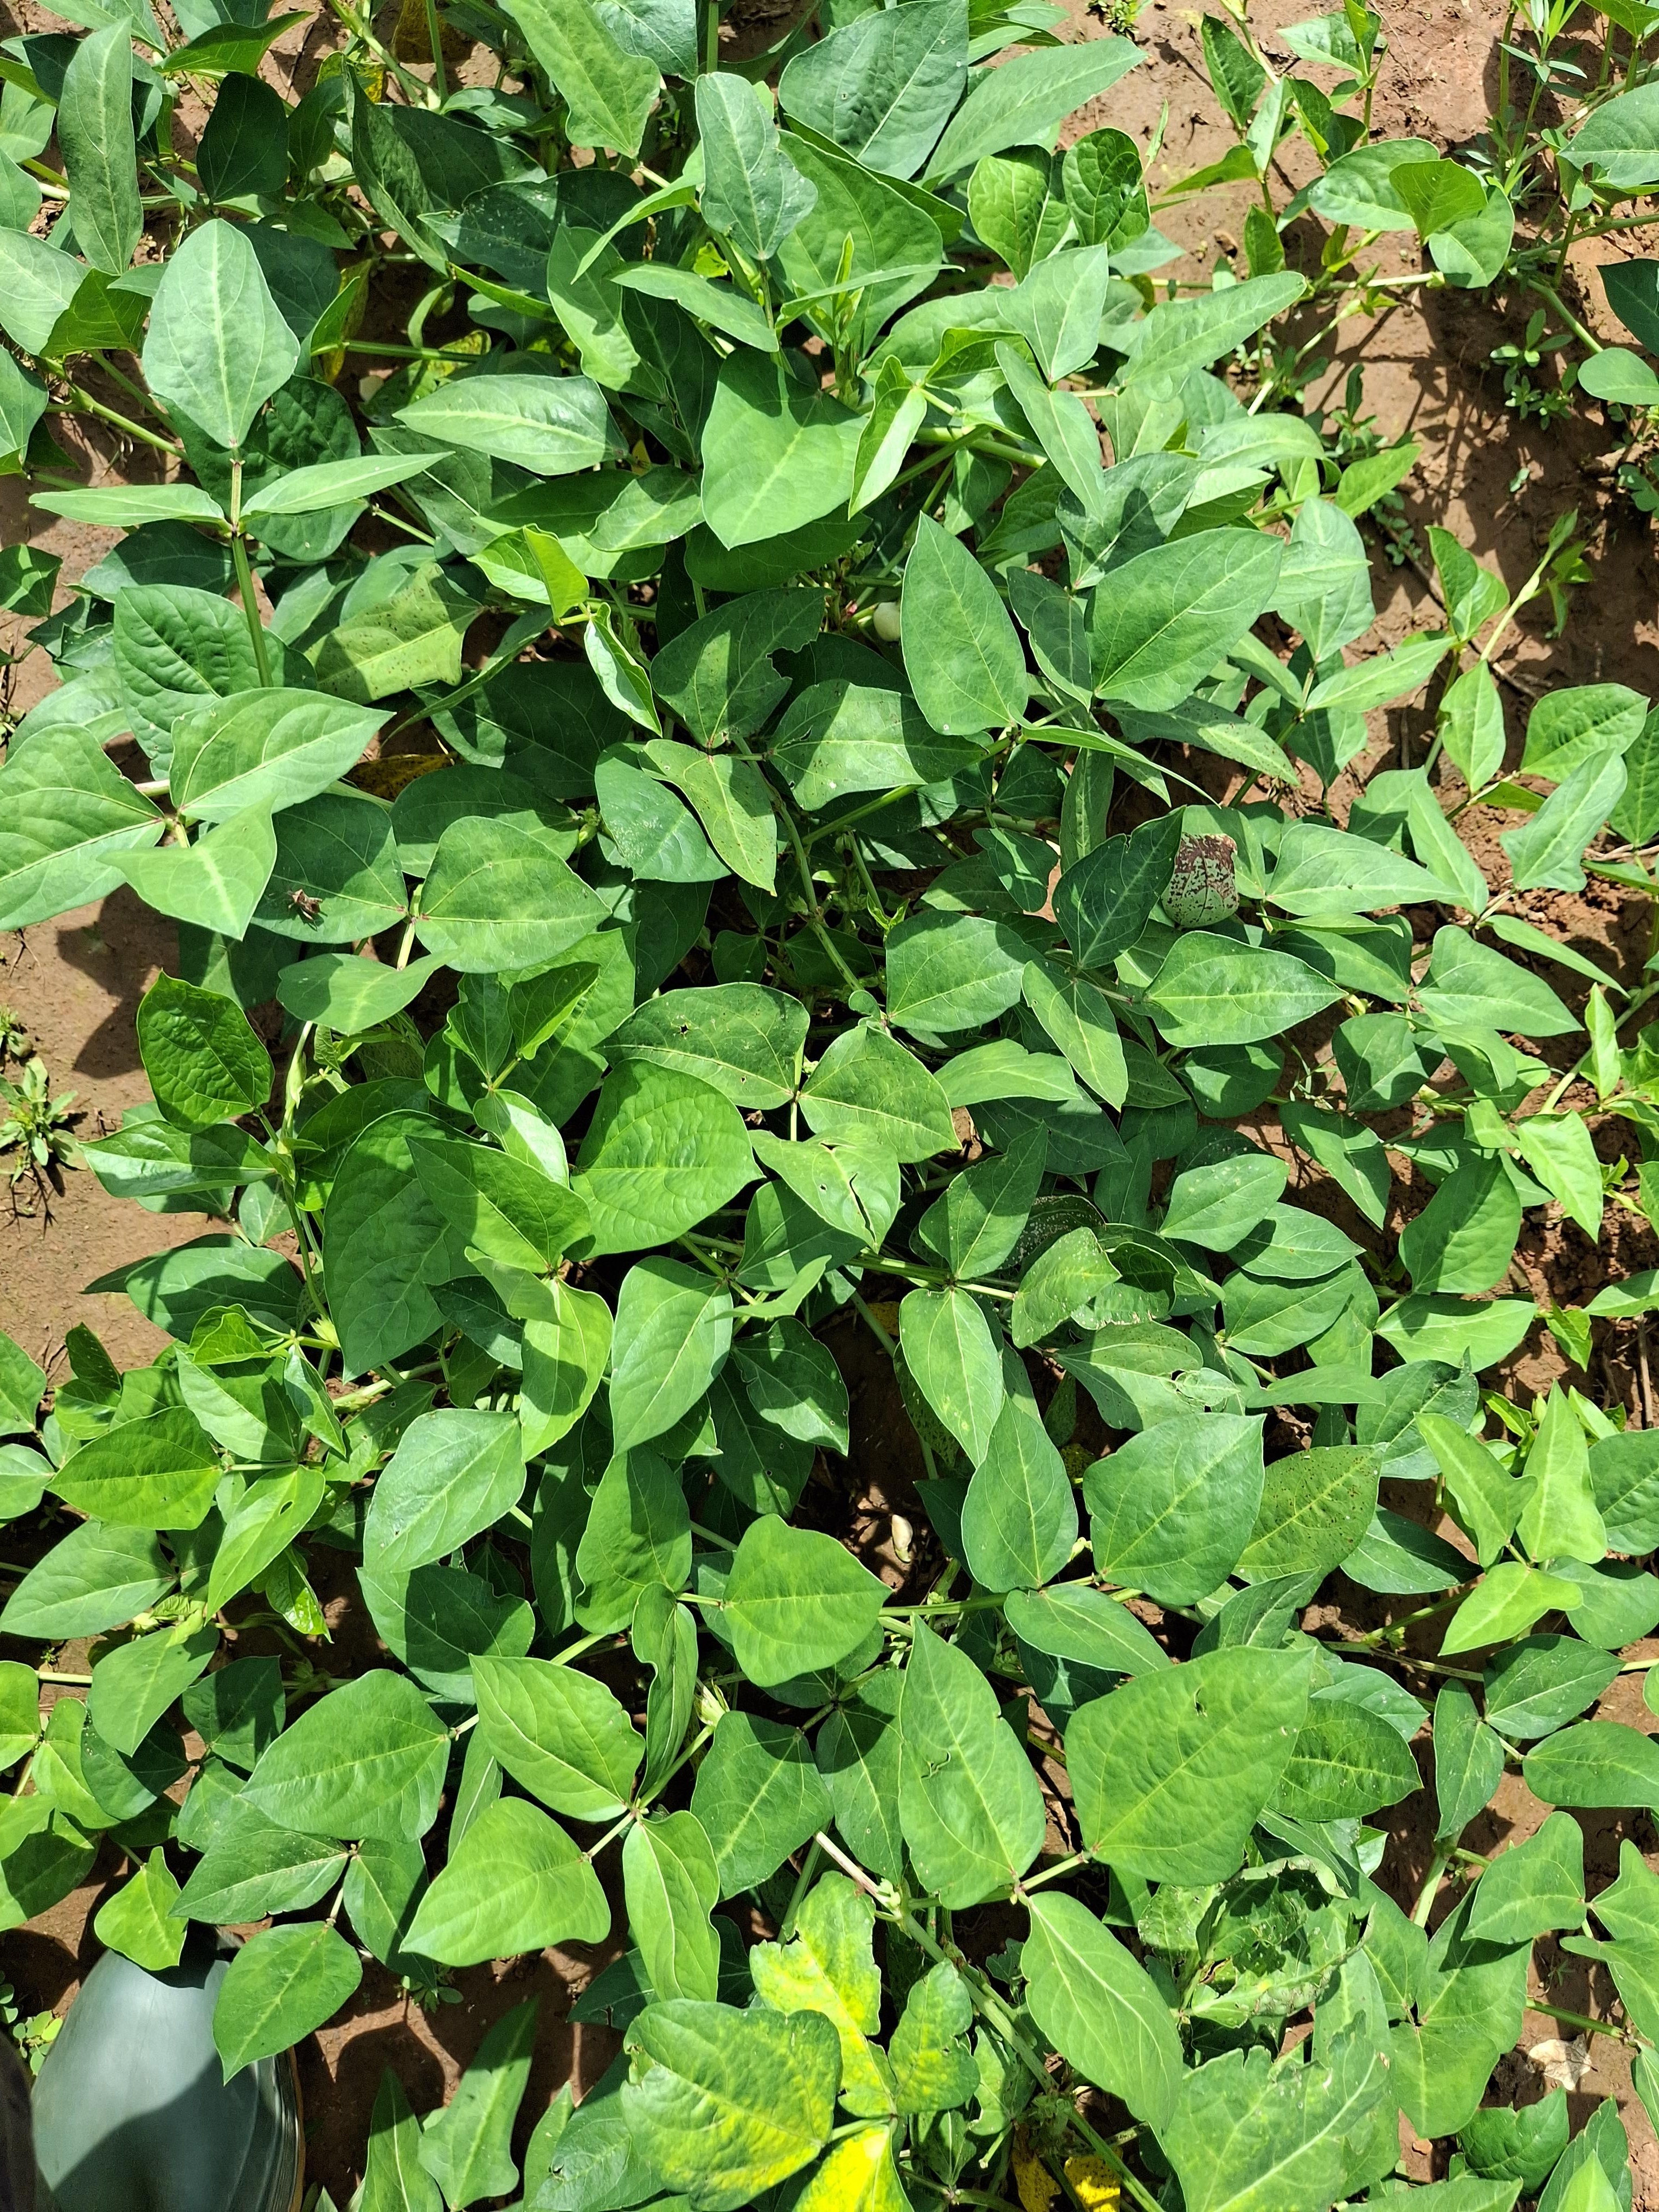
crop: cowpea
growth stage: flowering
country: Nigeria
